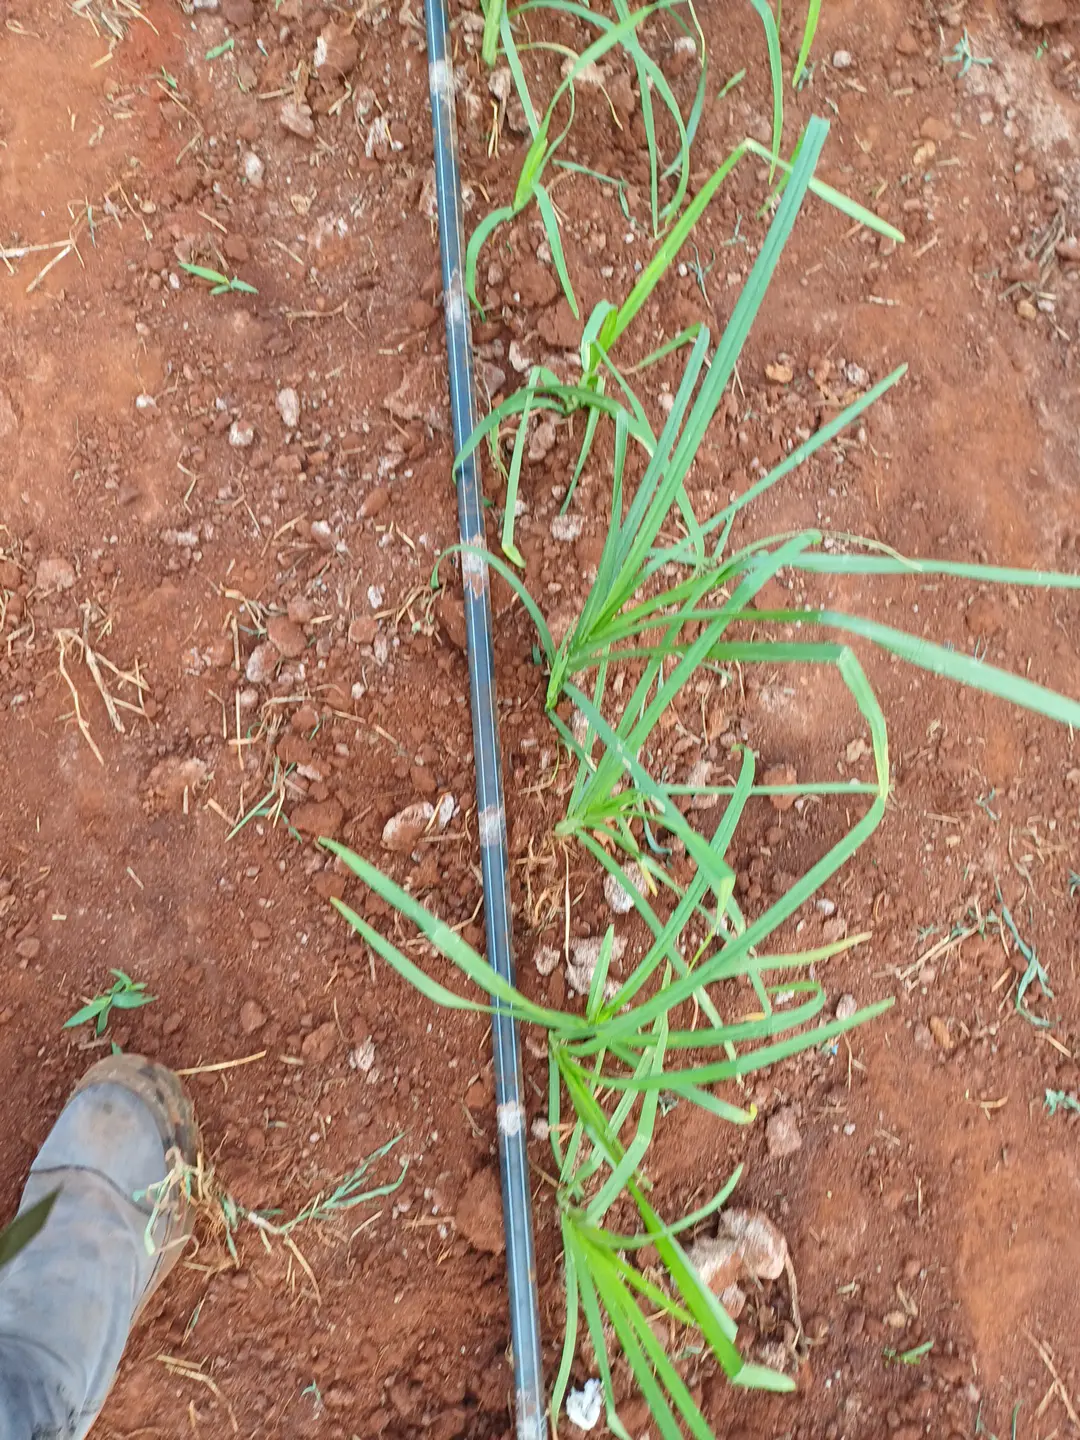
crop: finger millet
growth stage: elongation stem
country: Kenya
